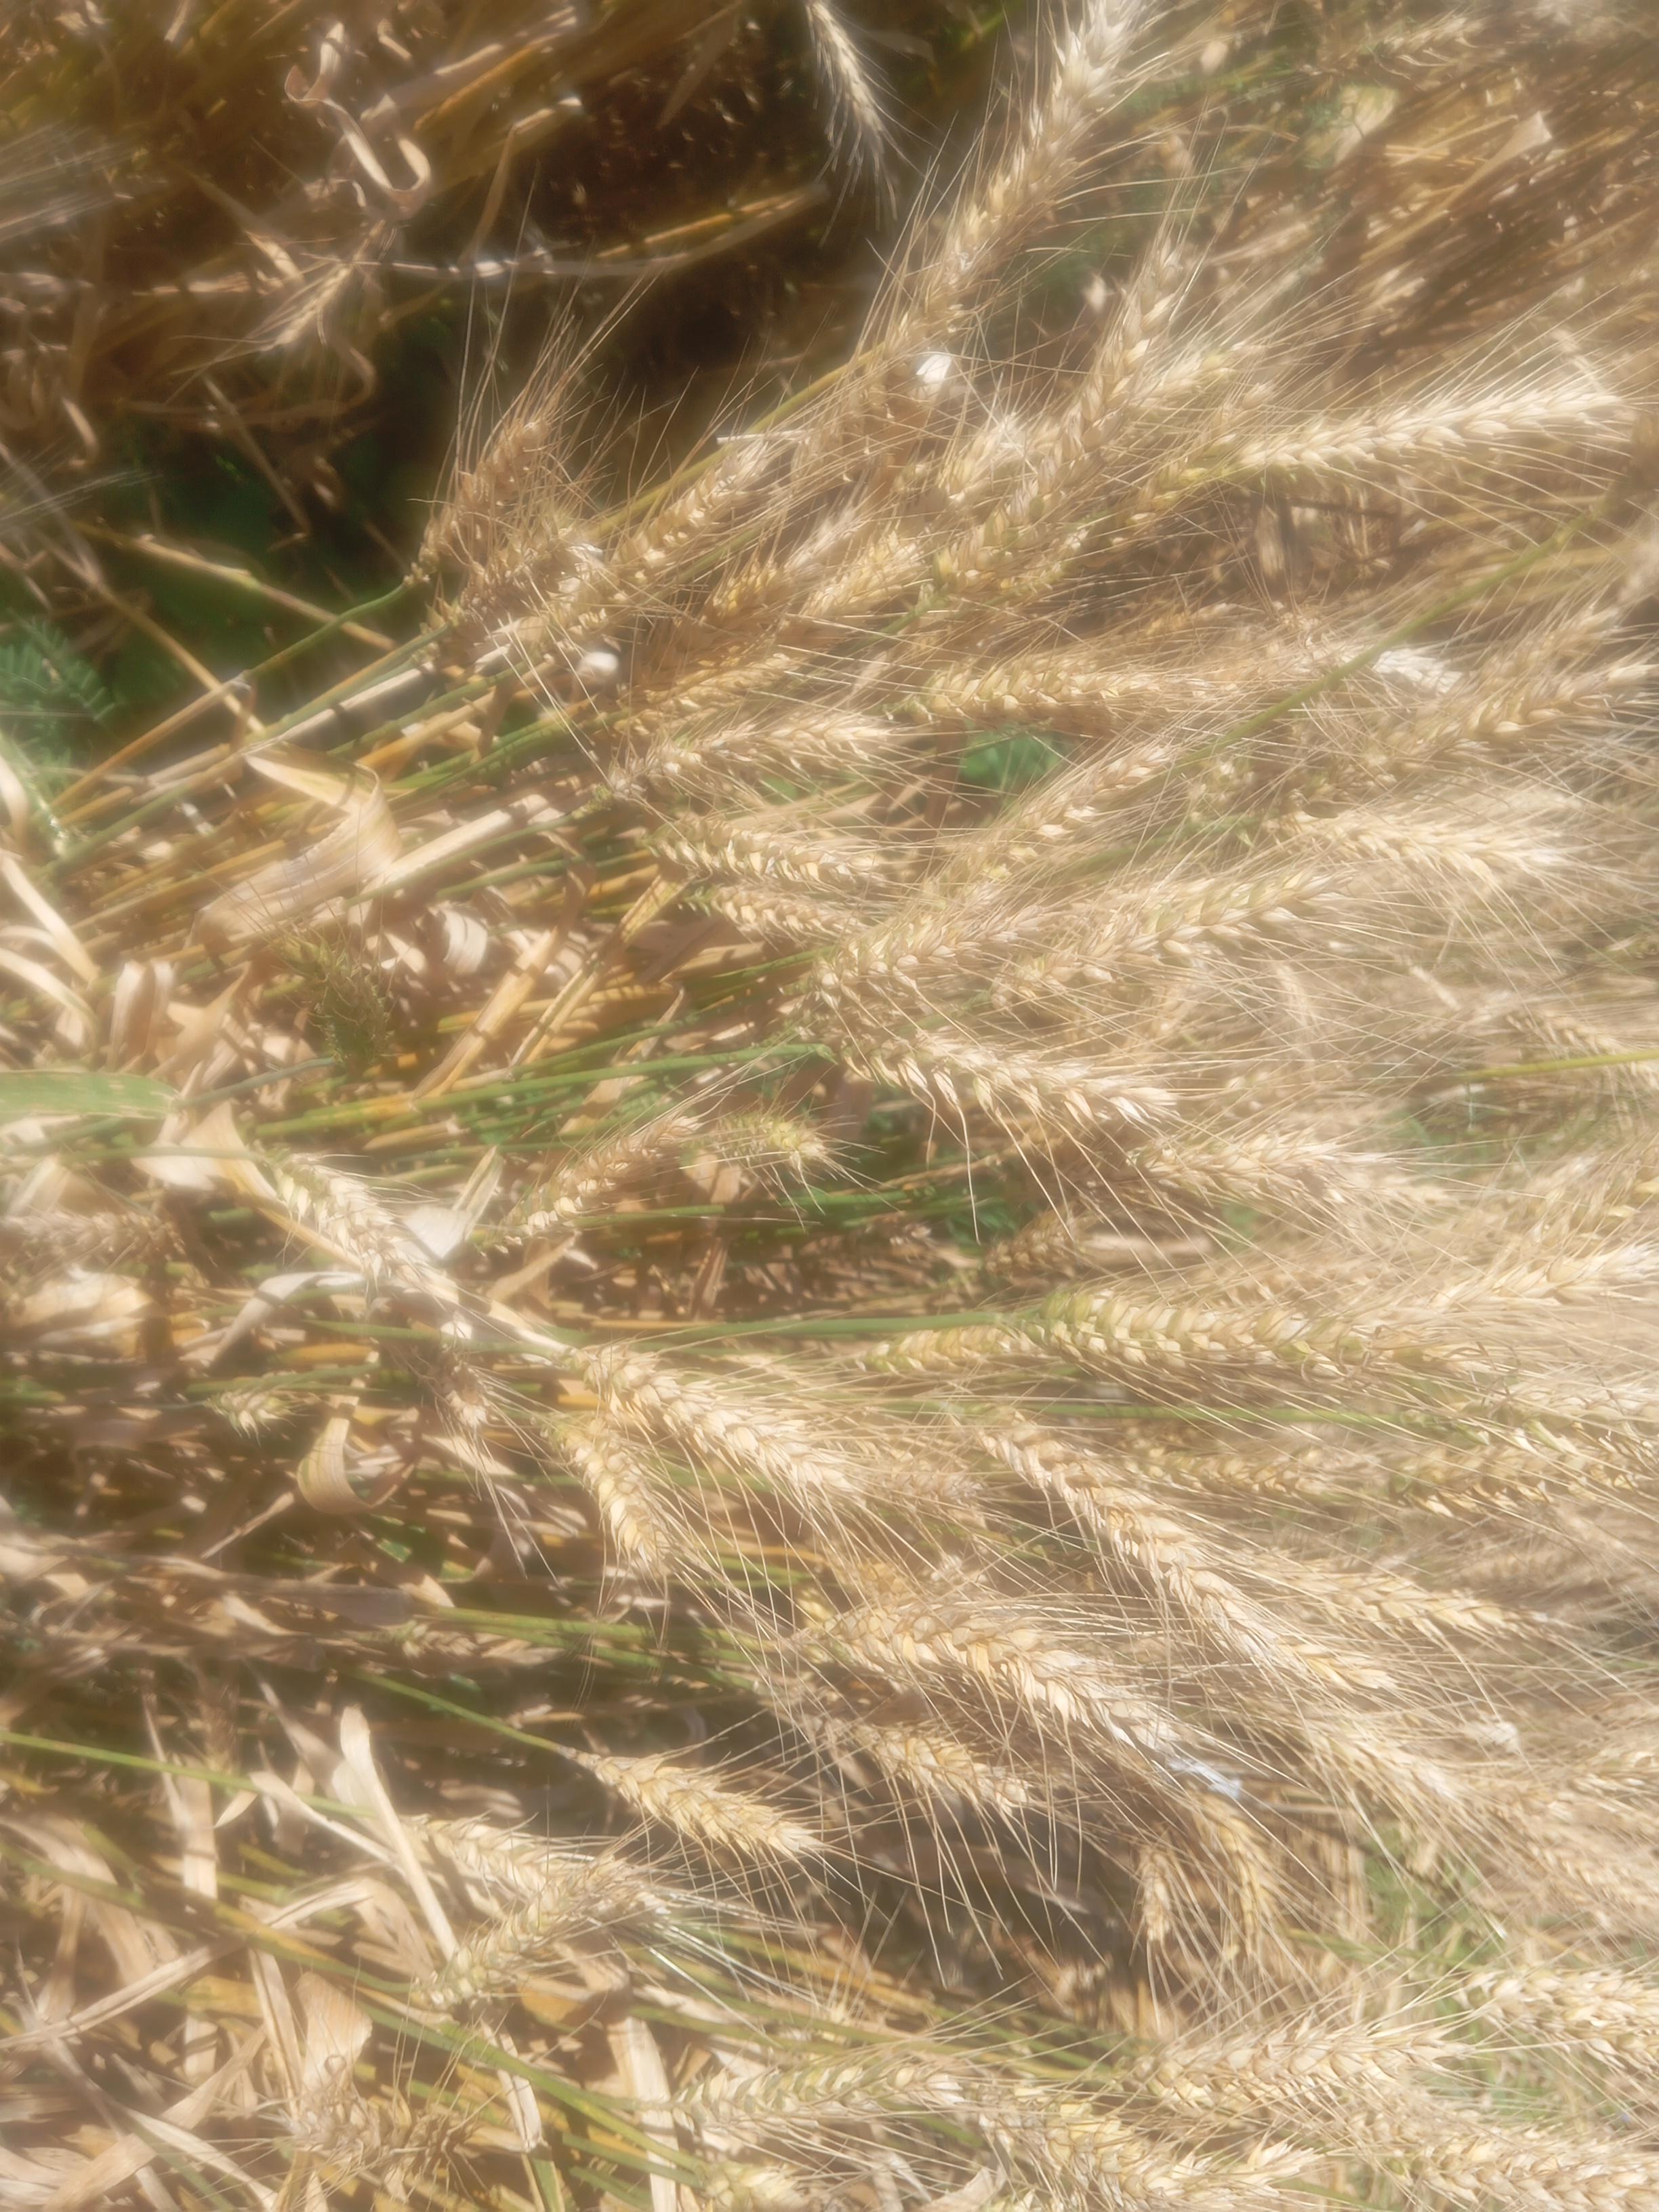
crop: wheat
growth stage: maturity
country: Kenya
